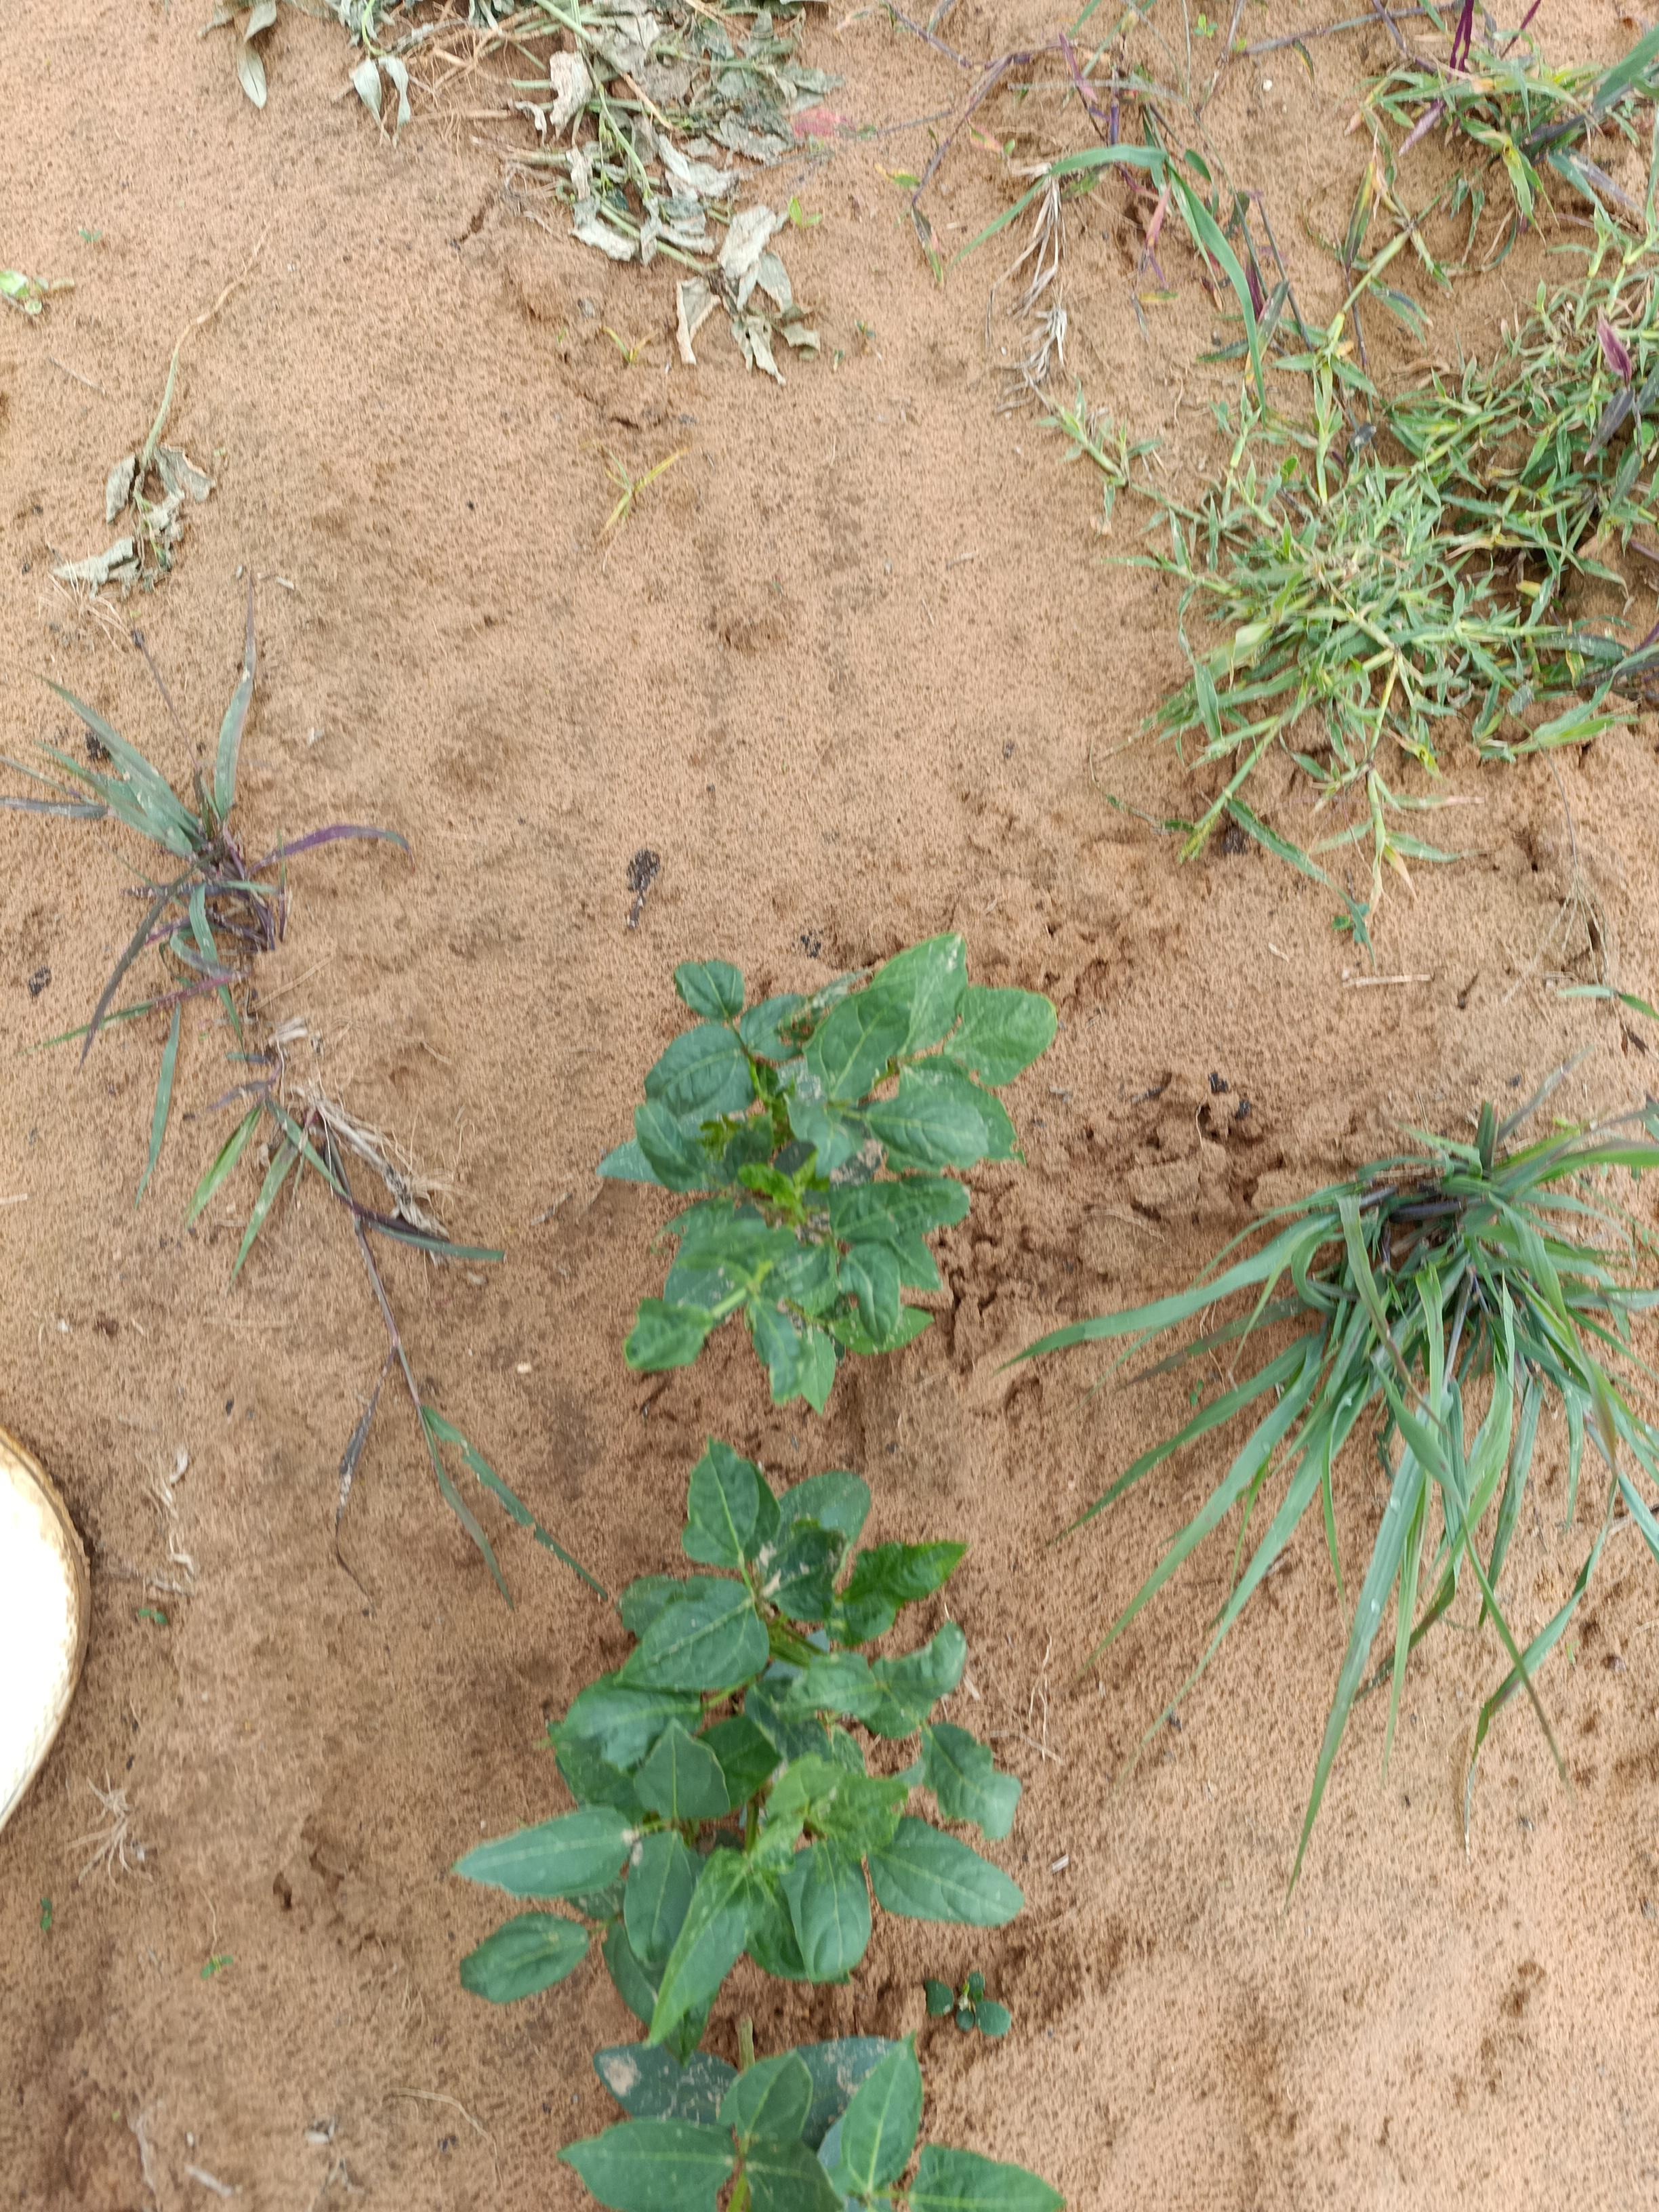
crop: cowpea
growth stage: emergence
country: Nigeria
